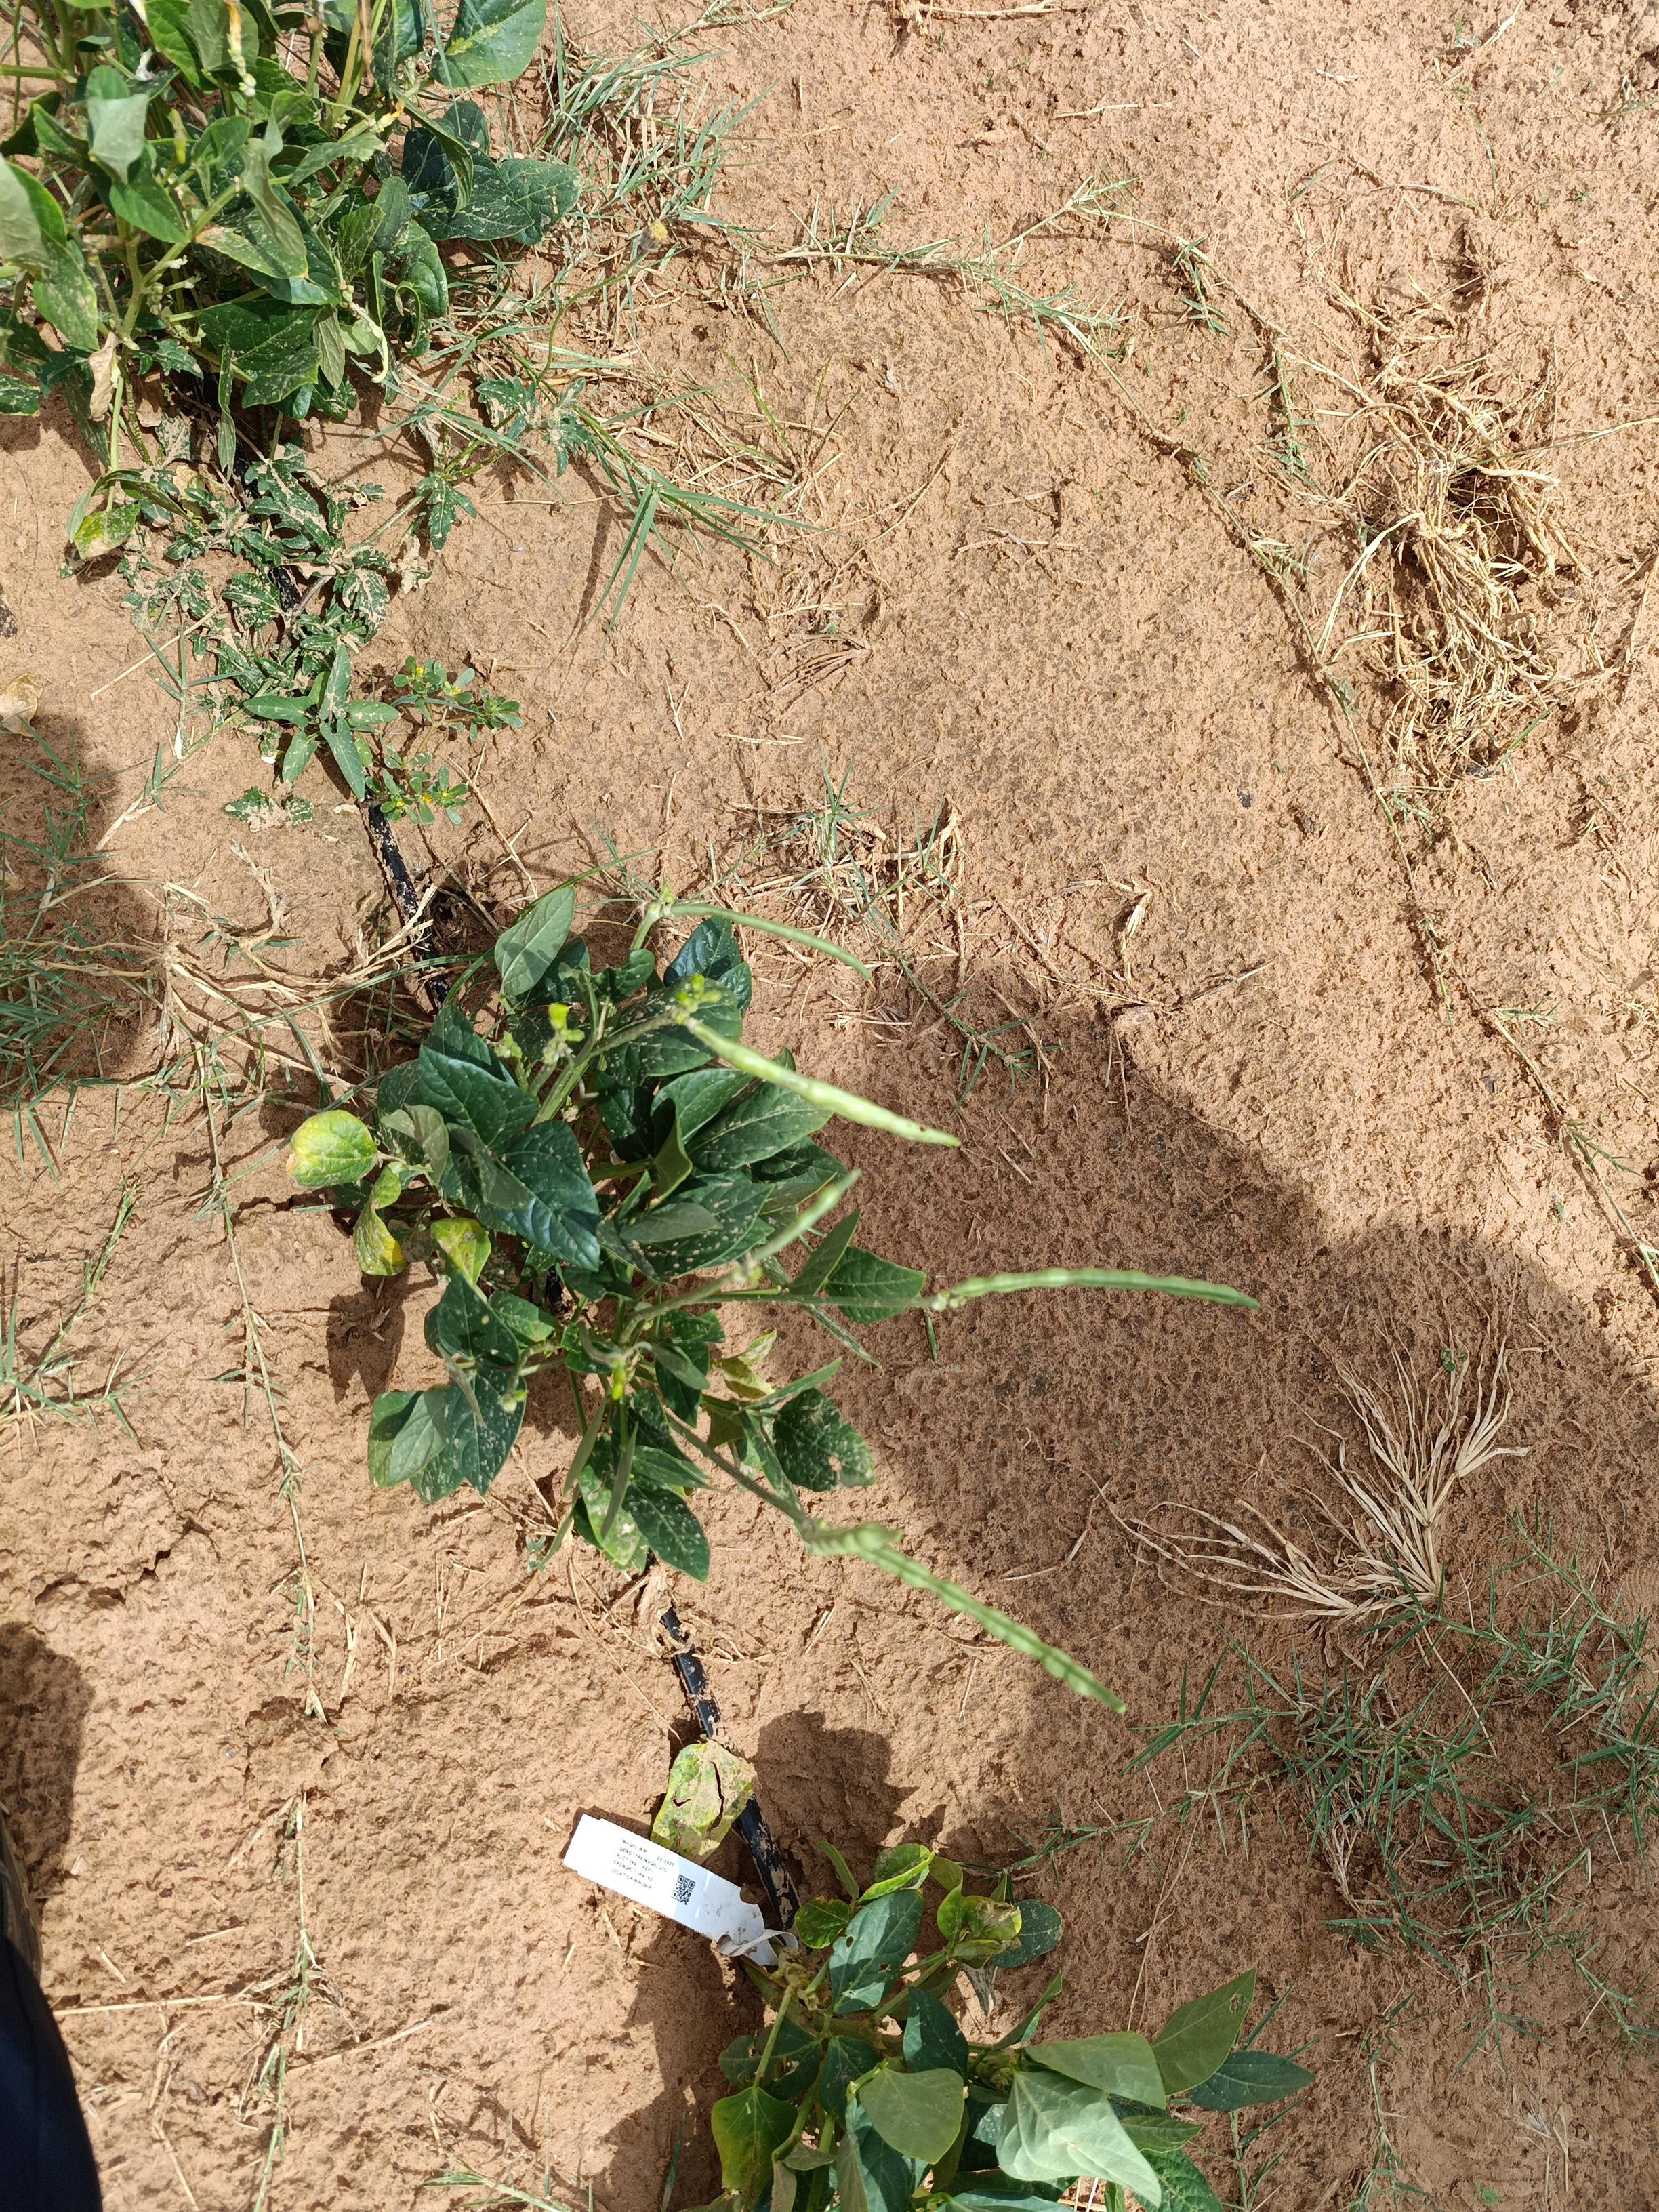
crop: cowpea
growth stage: development pod
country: Nigeria
